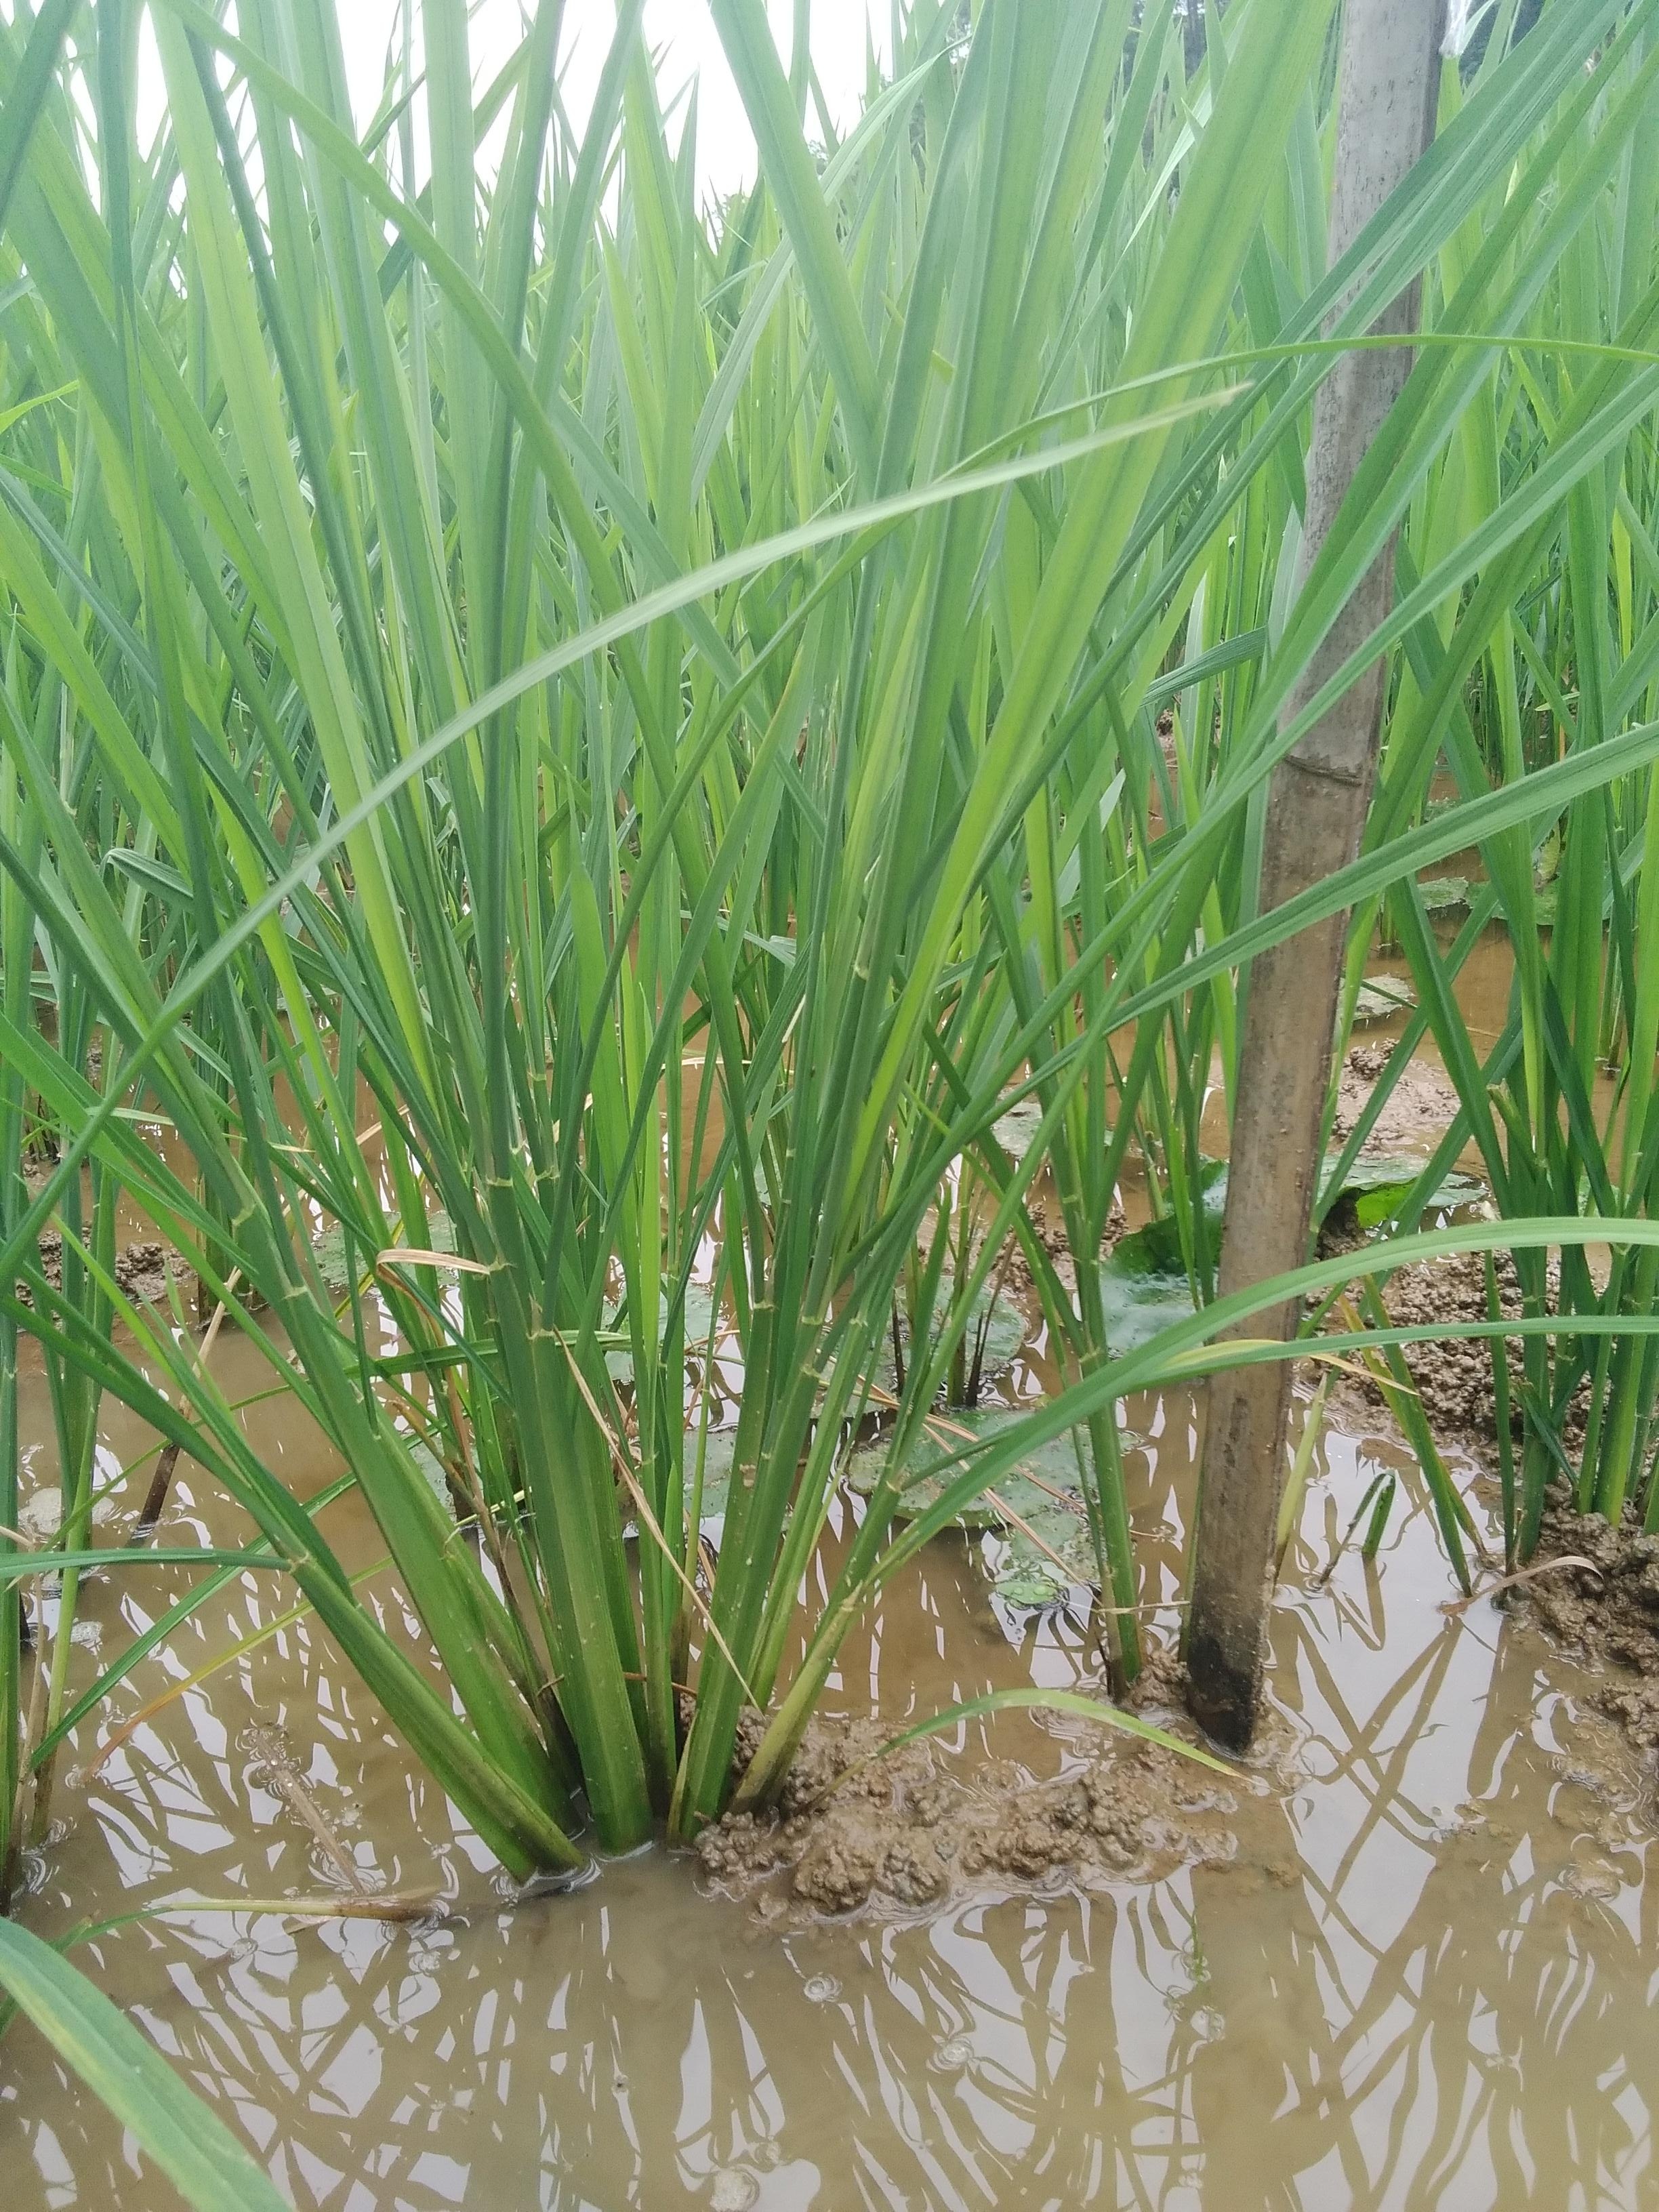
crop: rice
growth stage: vegetative
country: Nigeria
